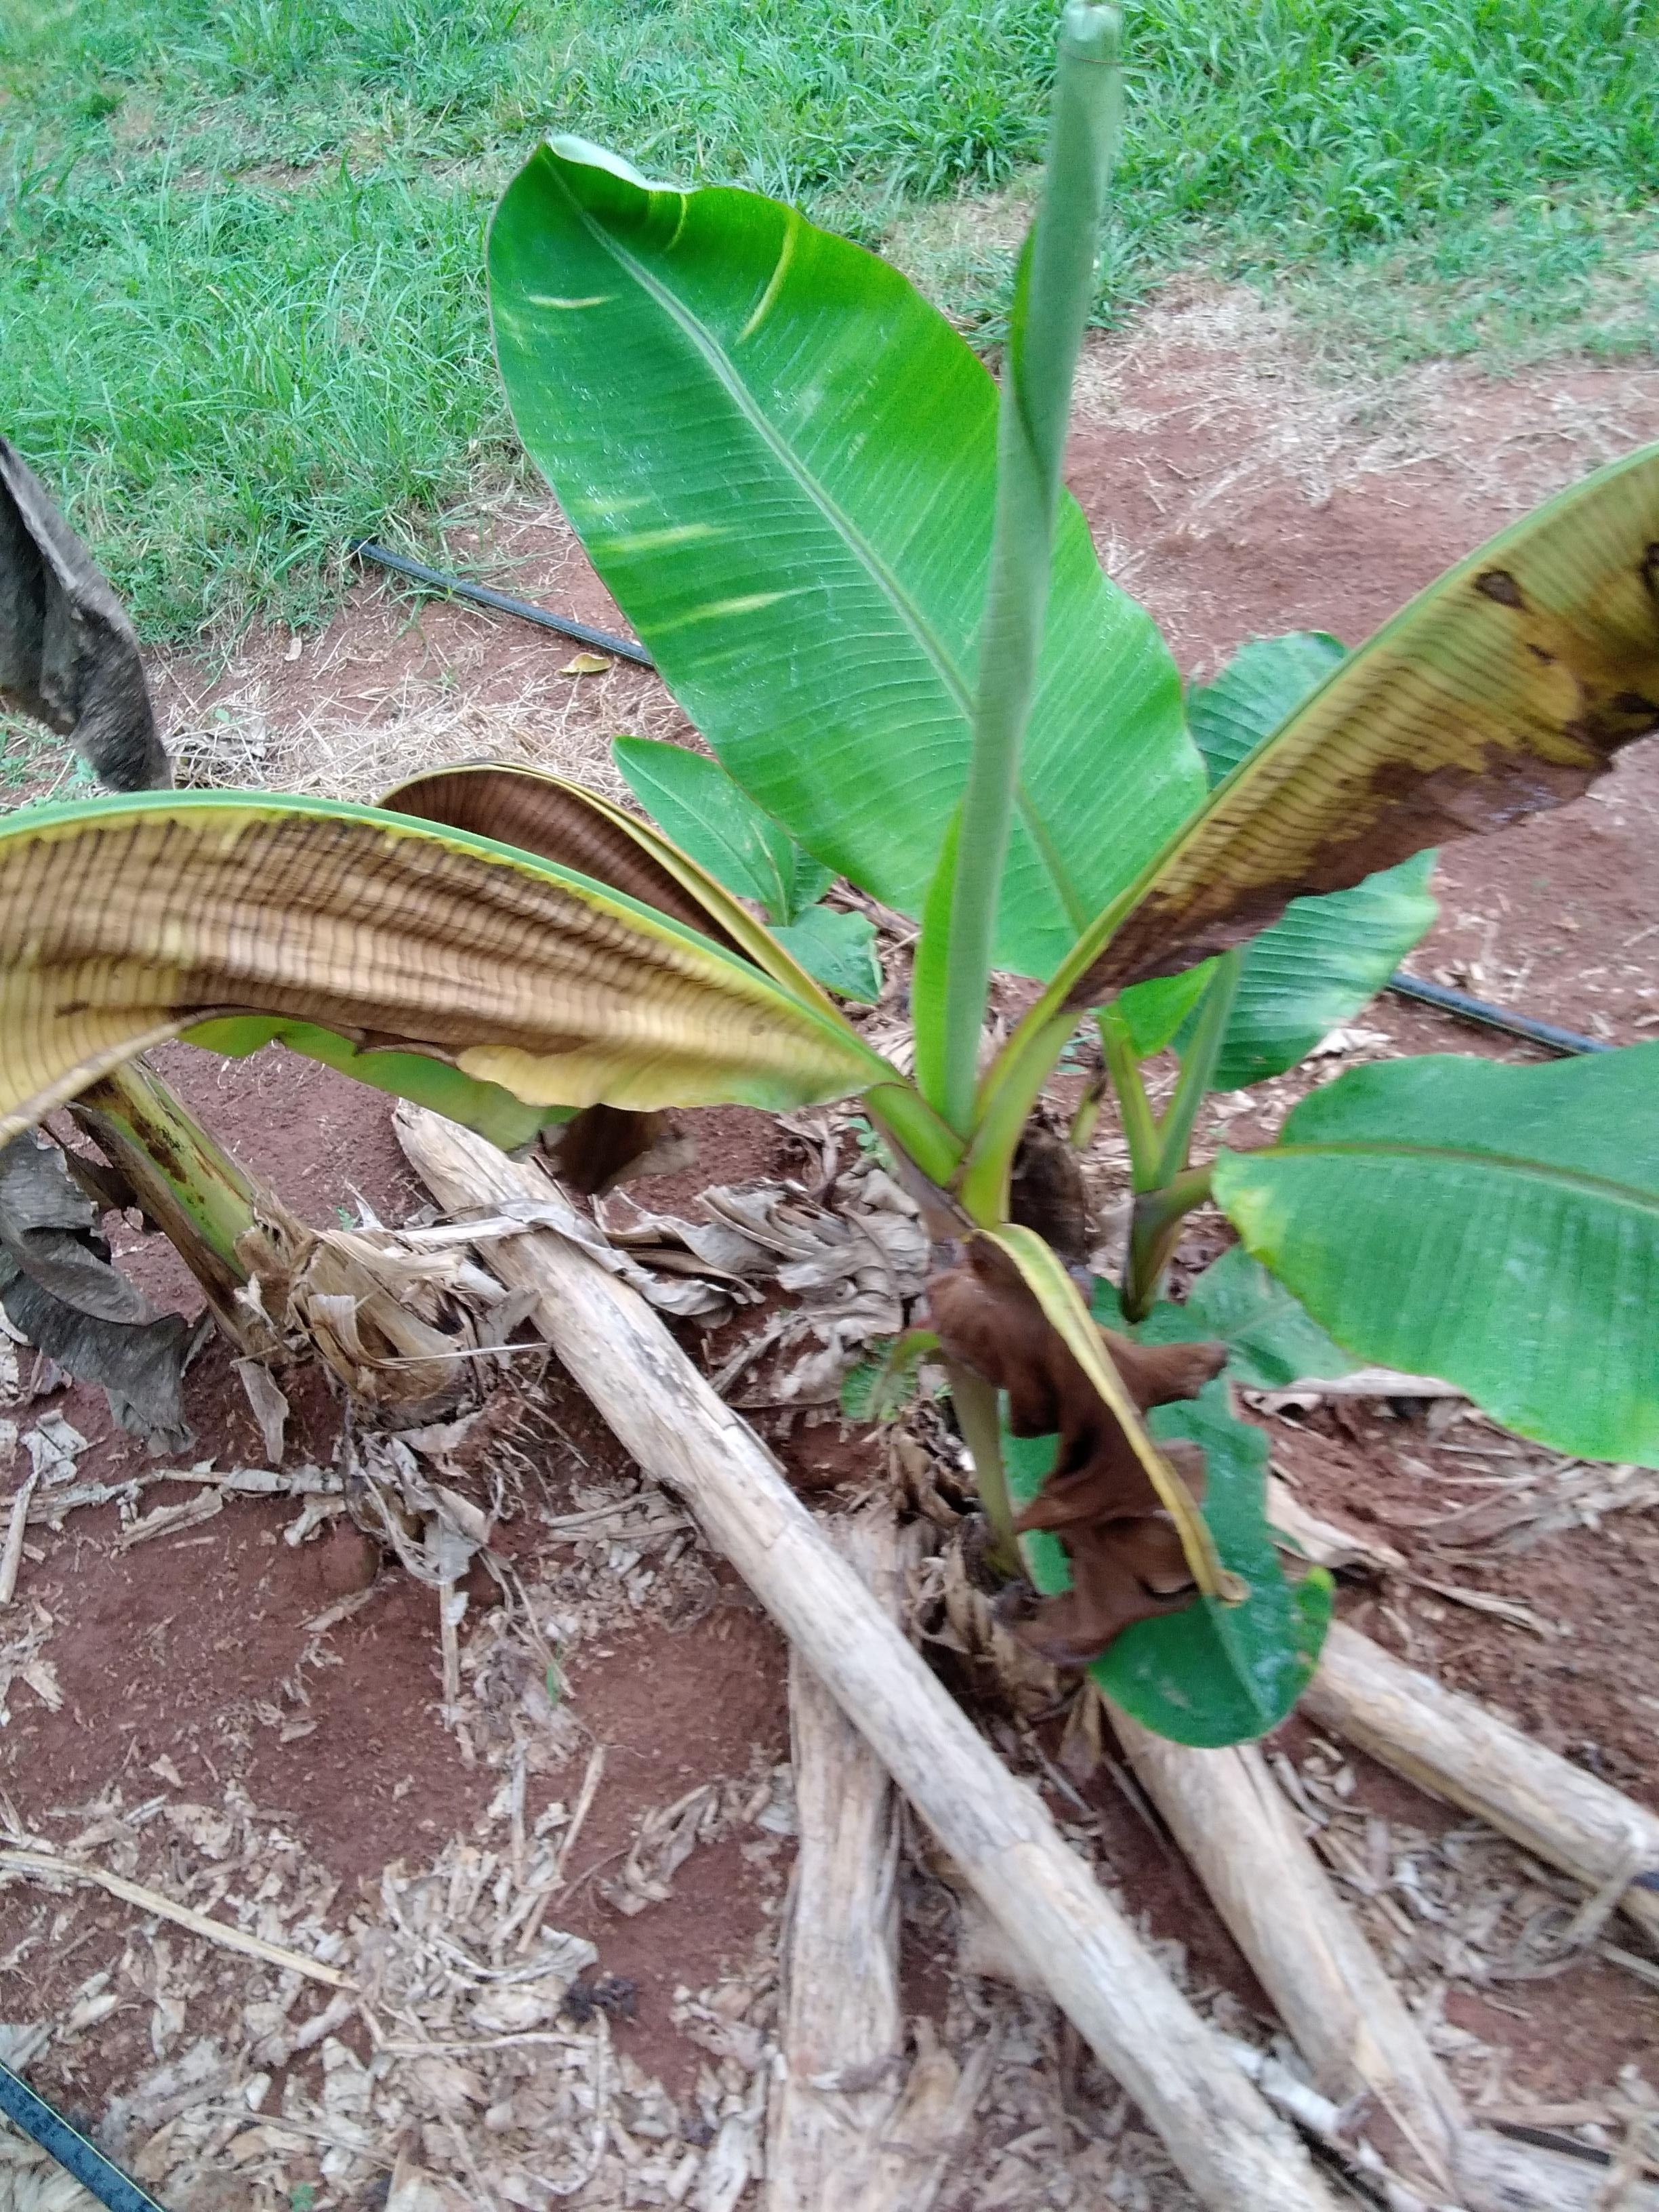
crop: banana
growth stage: vegetative
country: Tanzania
